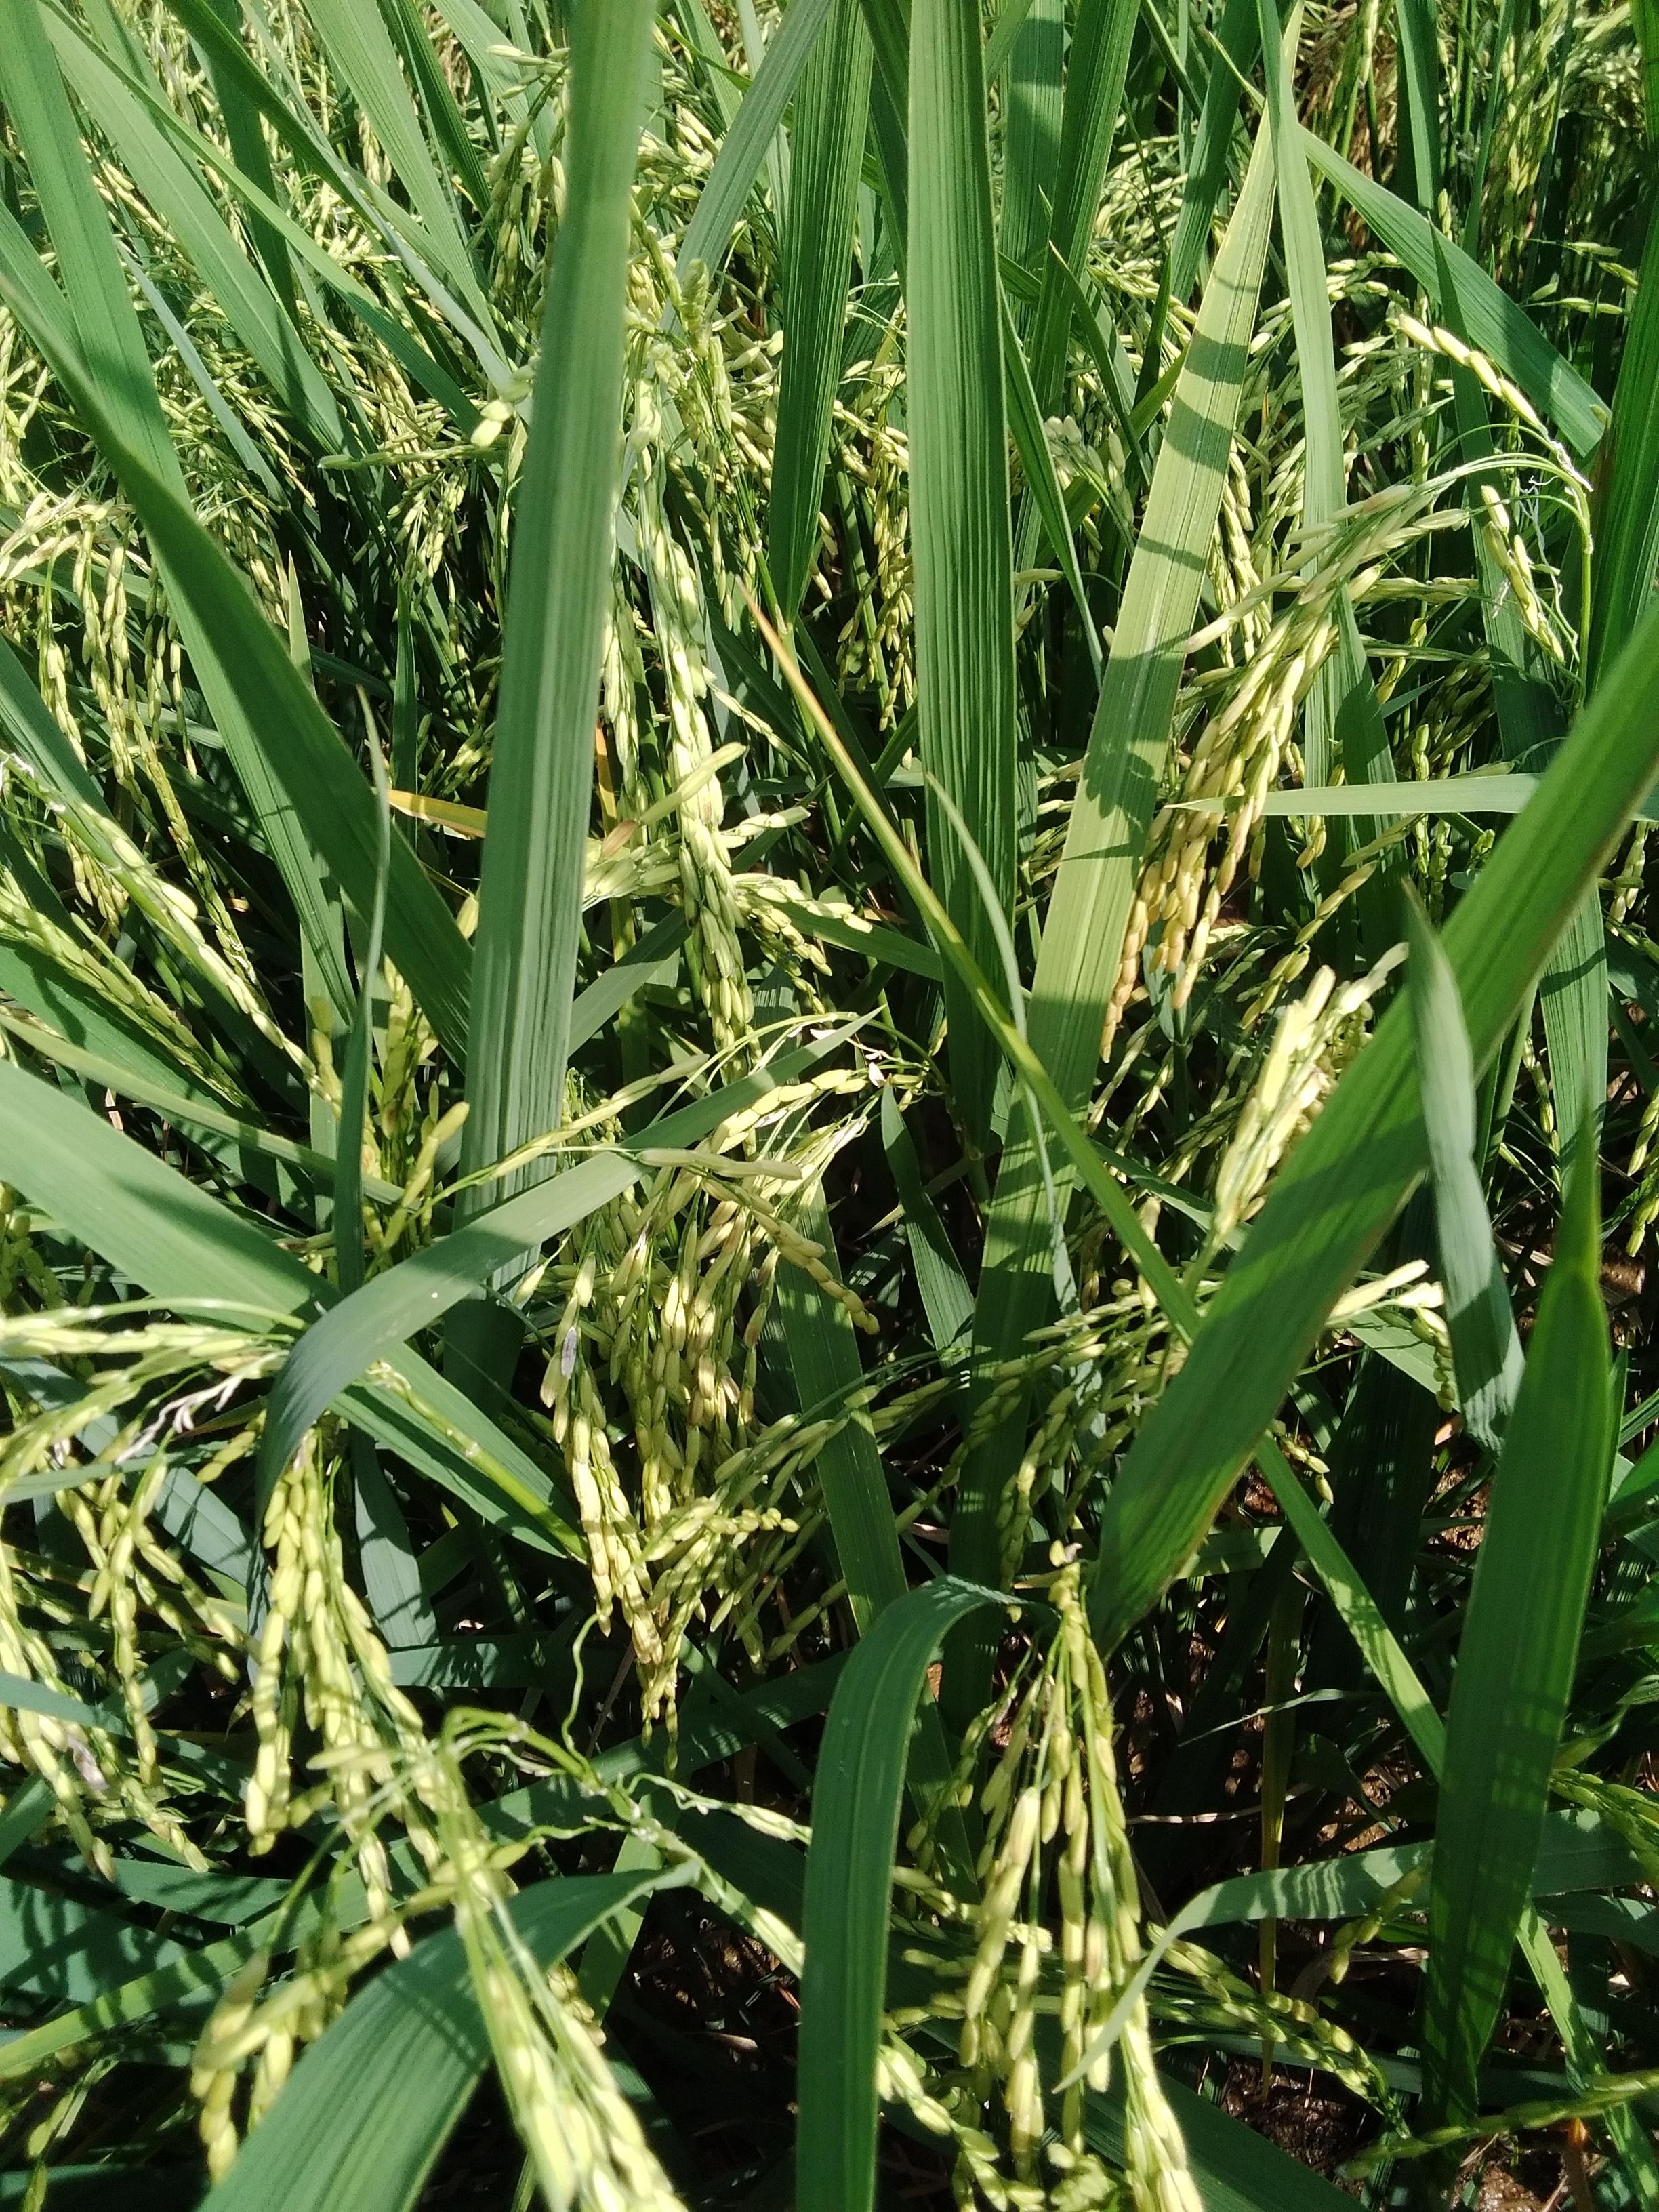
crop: rice
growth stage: ripening
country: Nigeria
